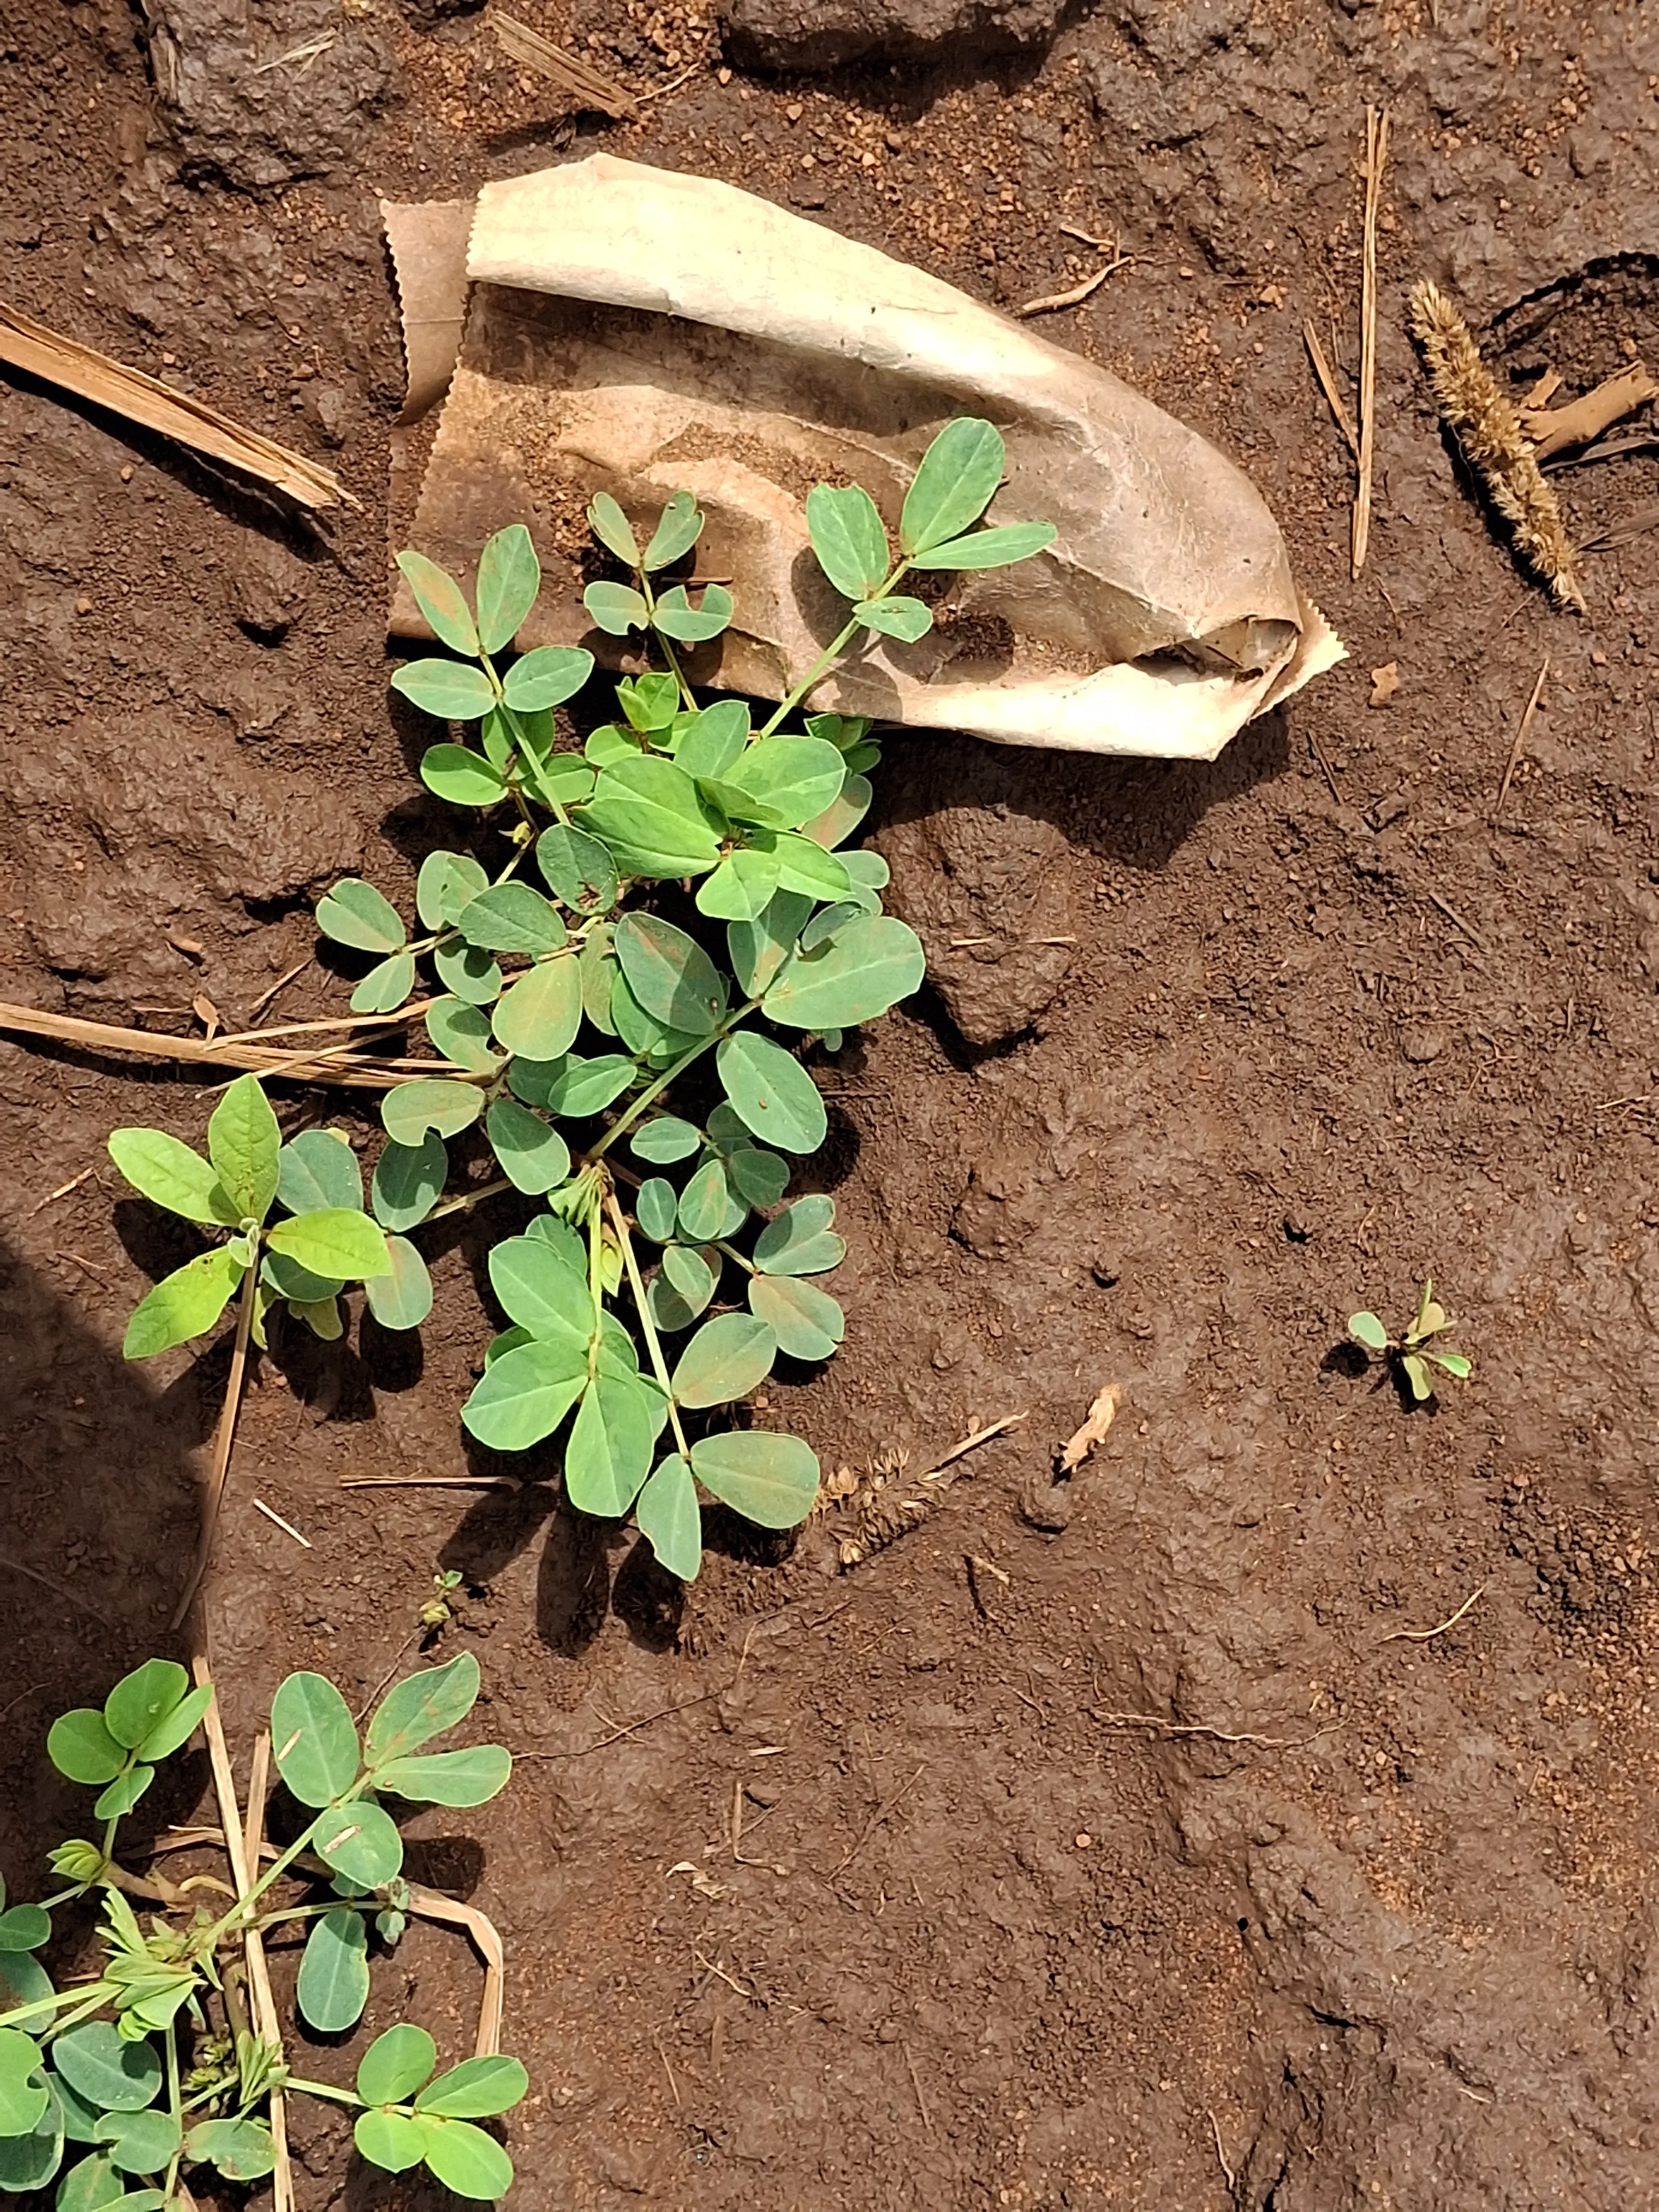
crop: groundnut
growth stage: vegetative
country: Kenya
